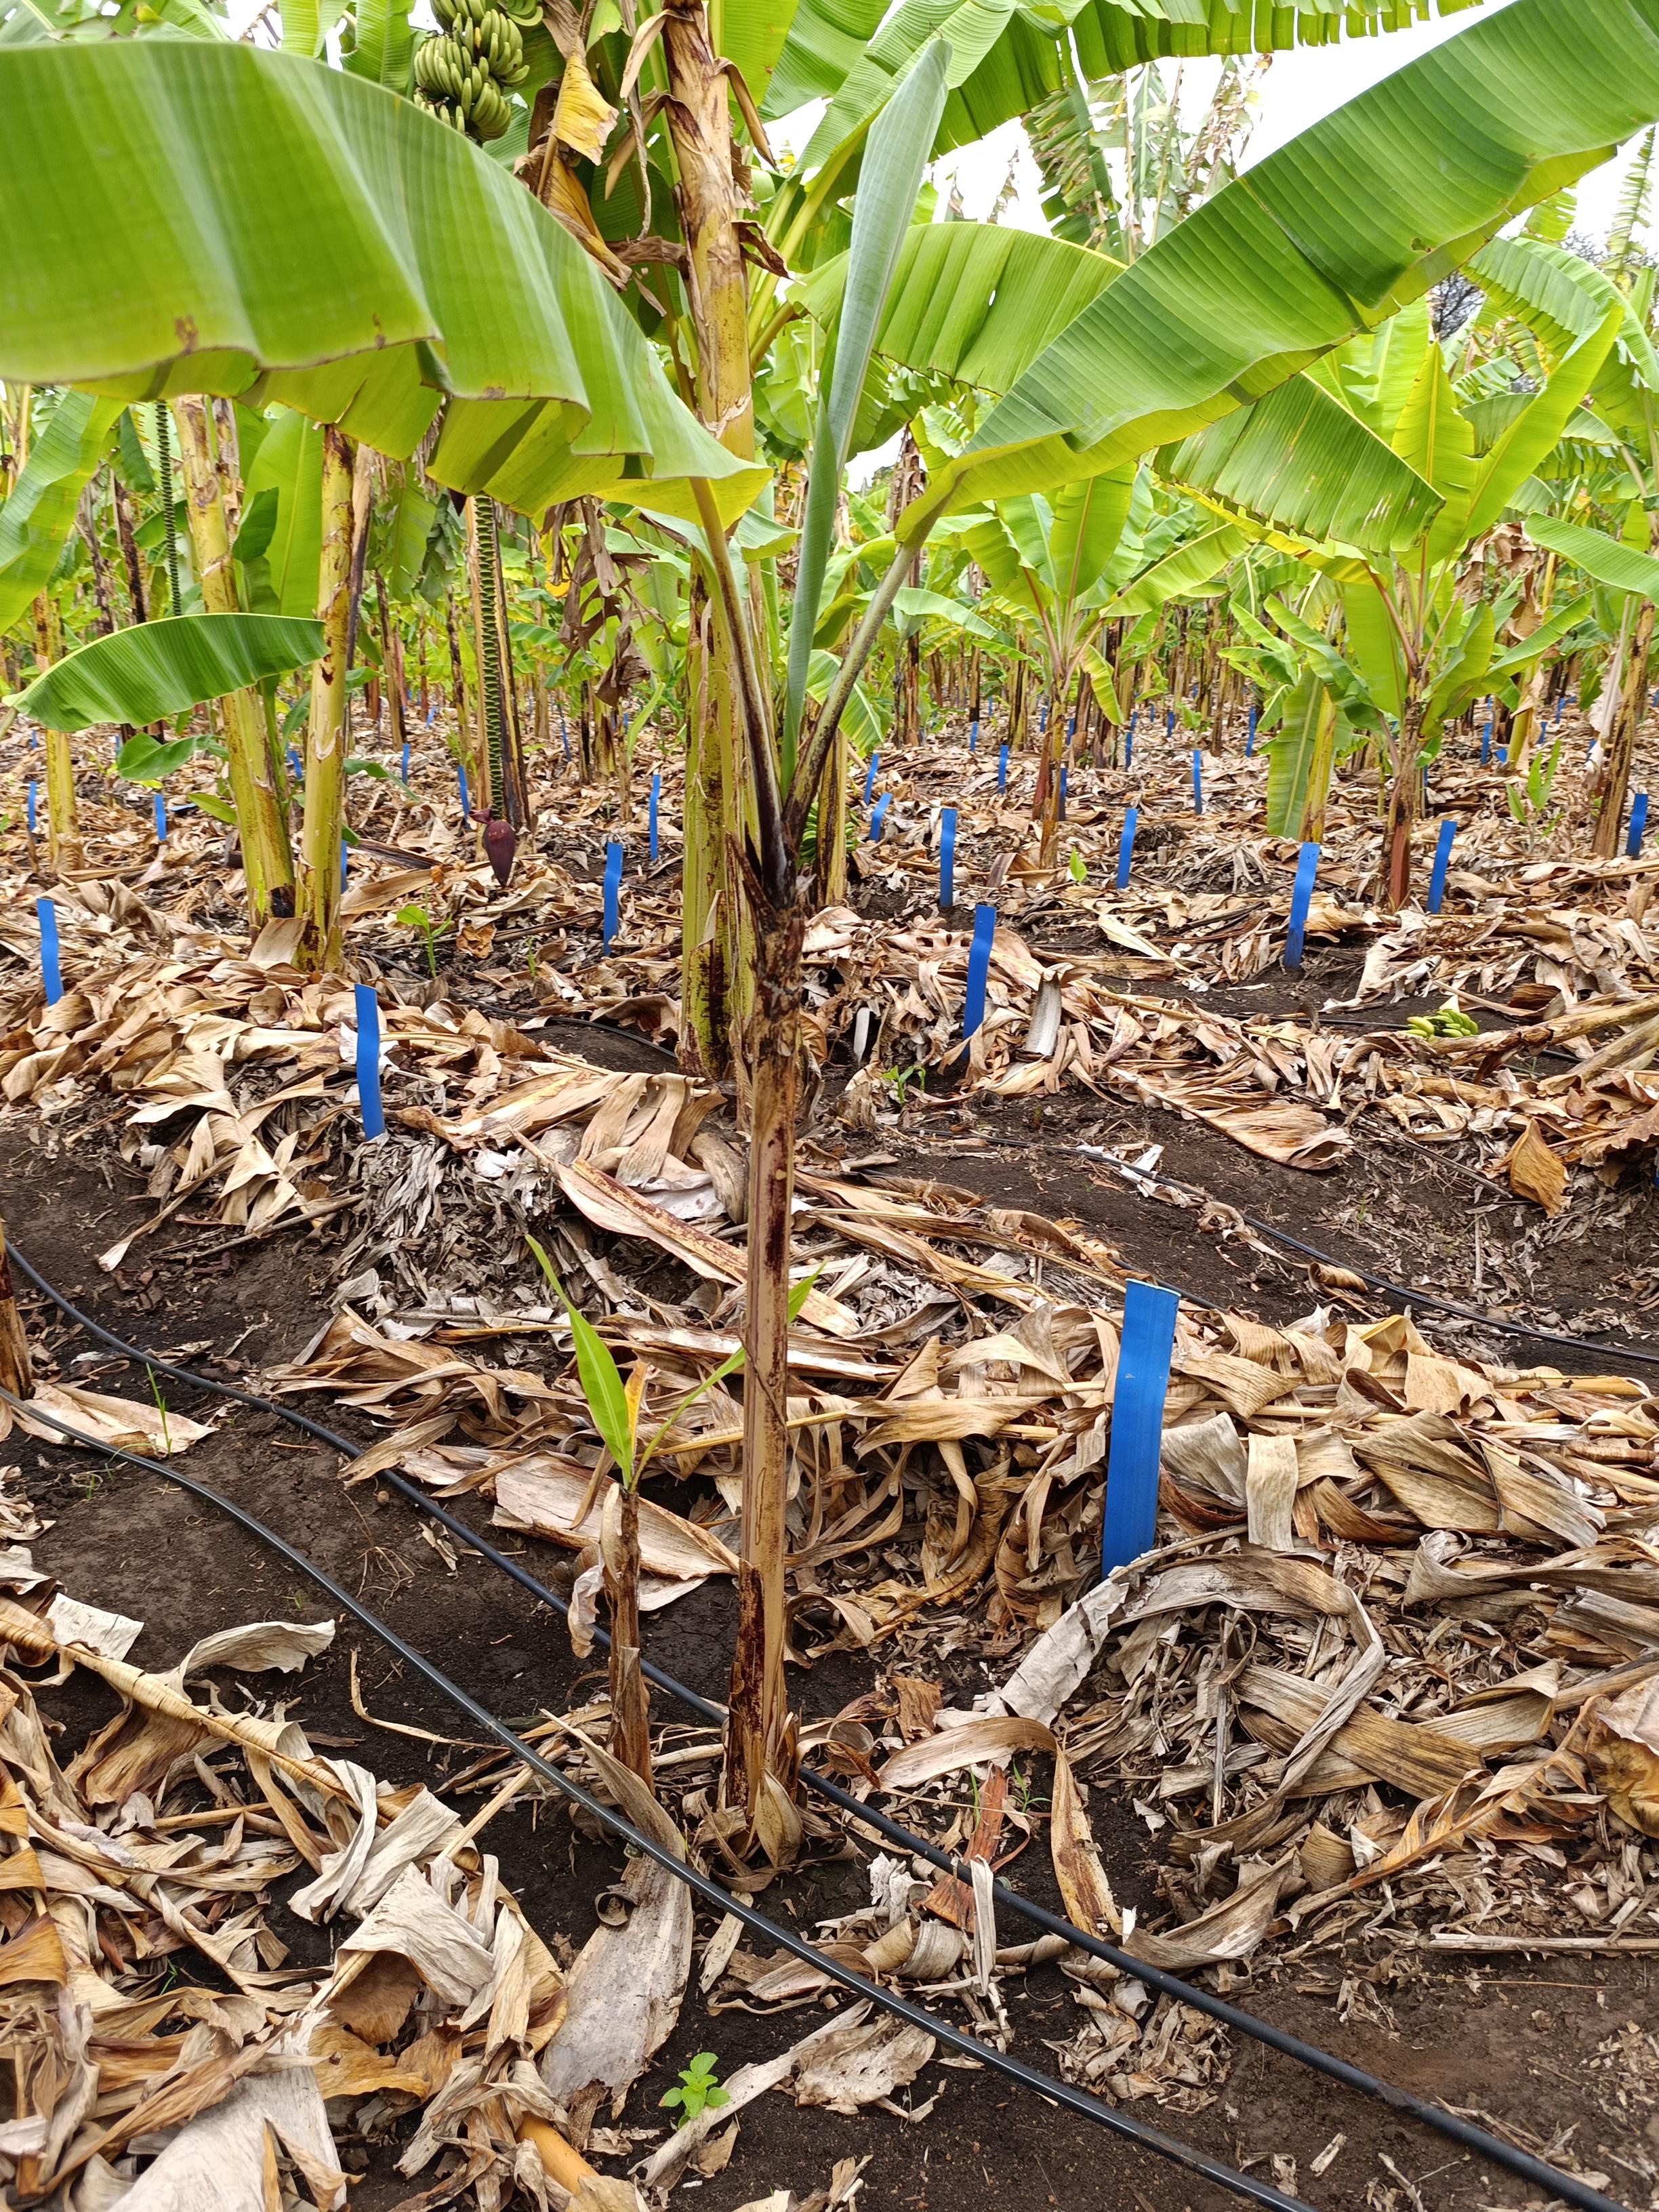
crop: banana
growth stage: vegetative
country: Tanzania
